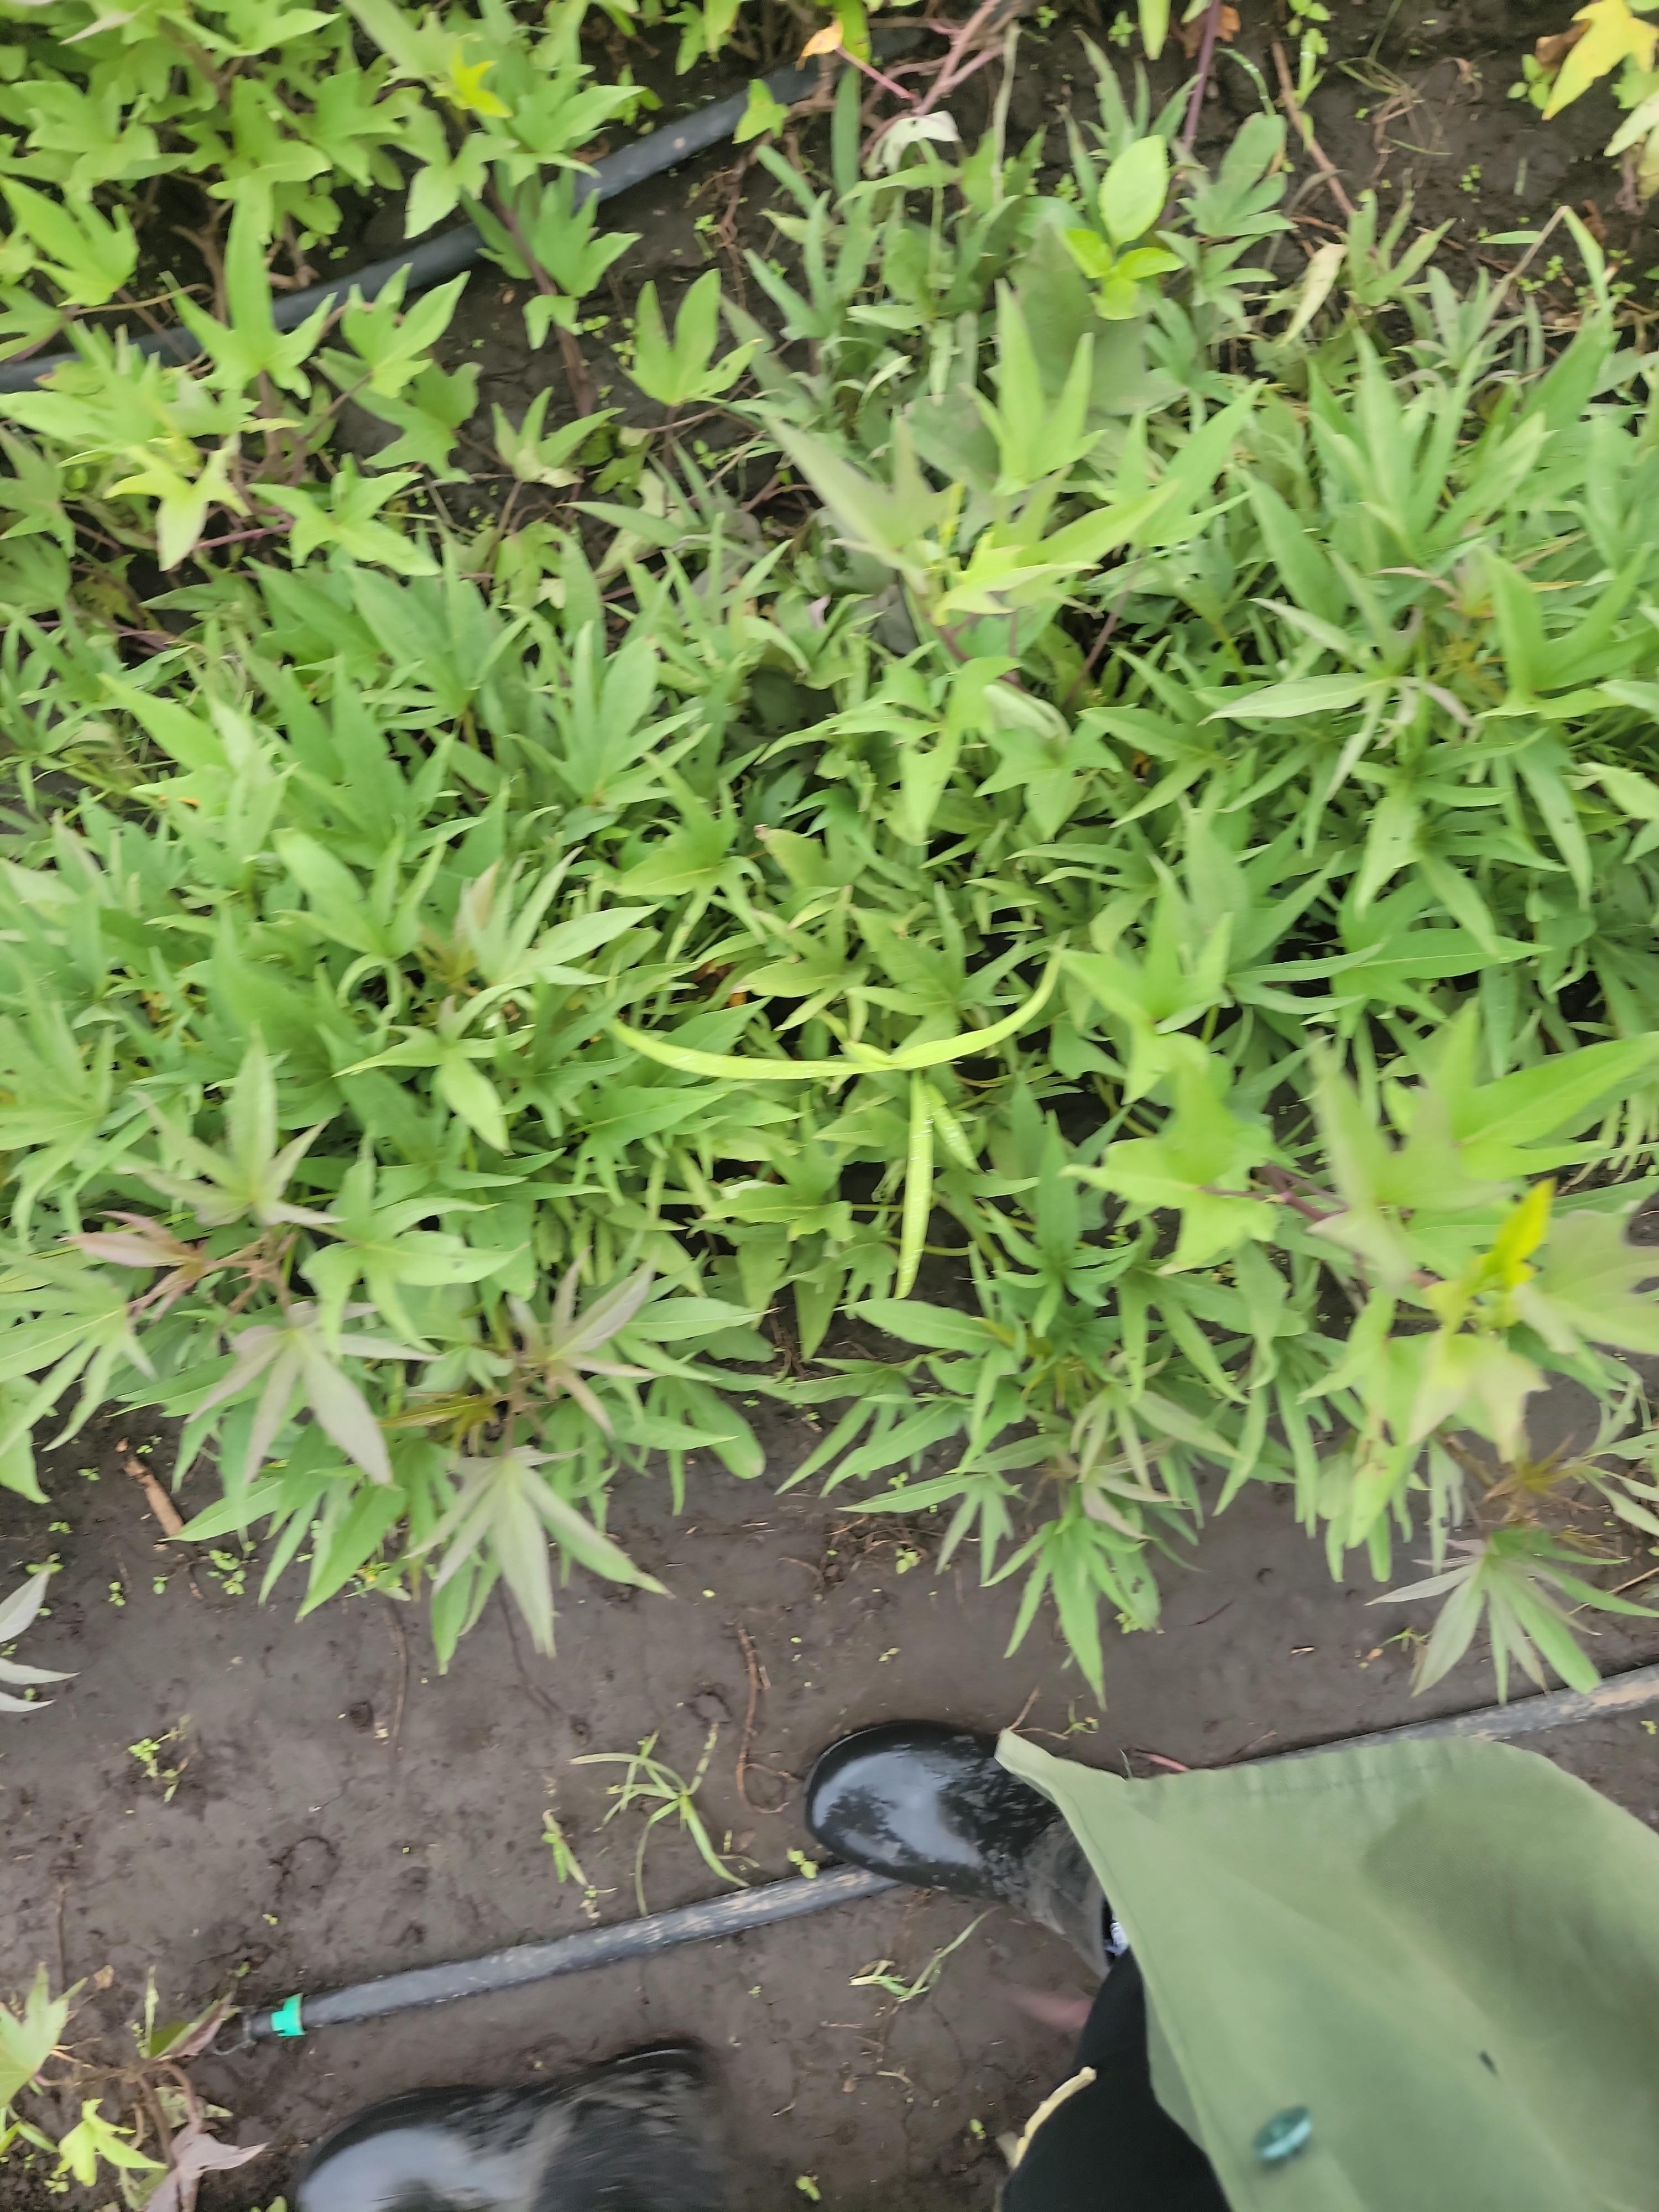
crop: sweet potato
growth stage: vegetative
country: Tanzania
